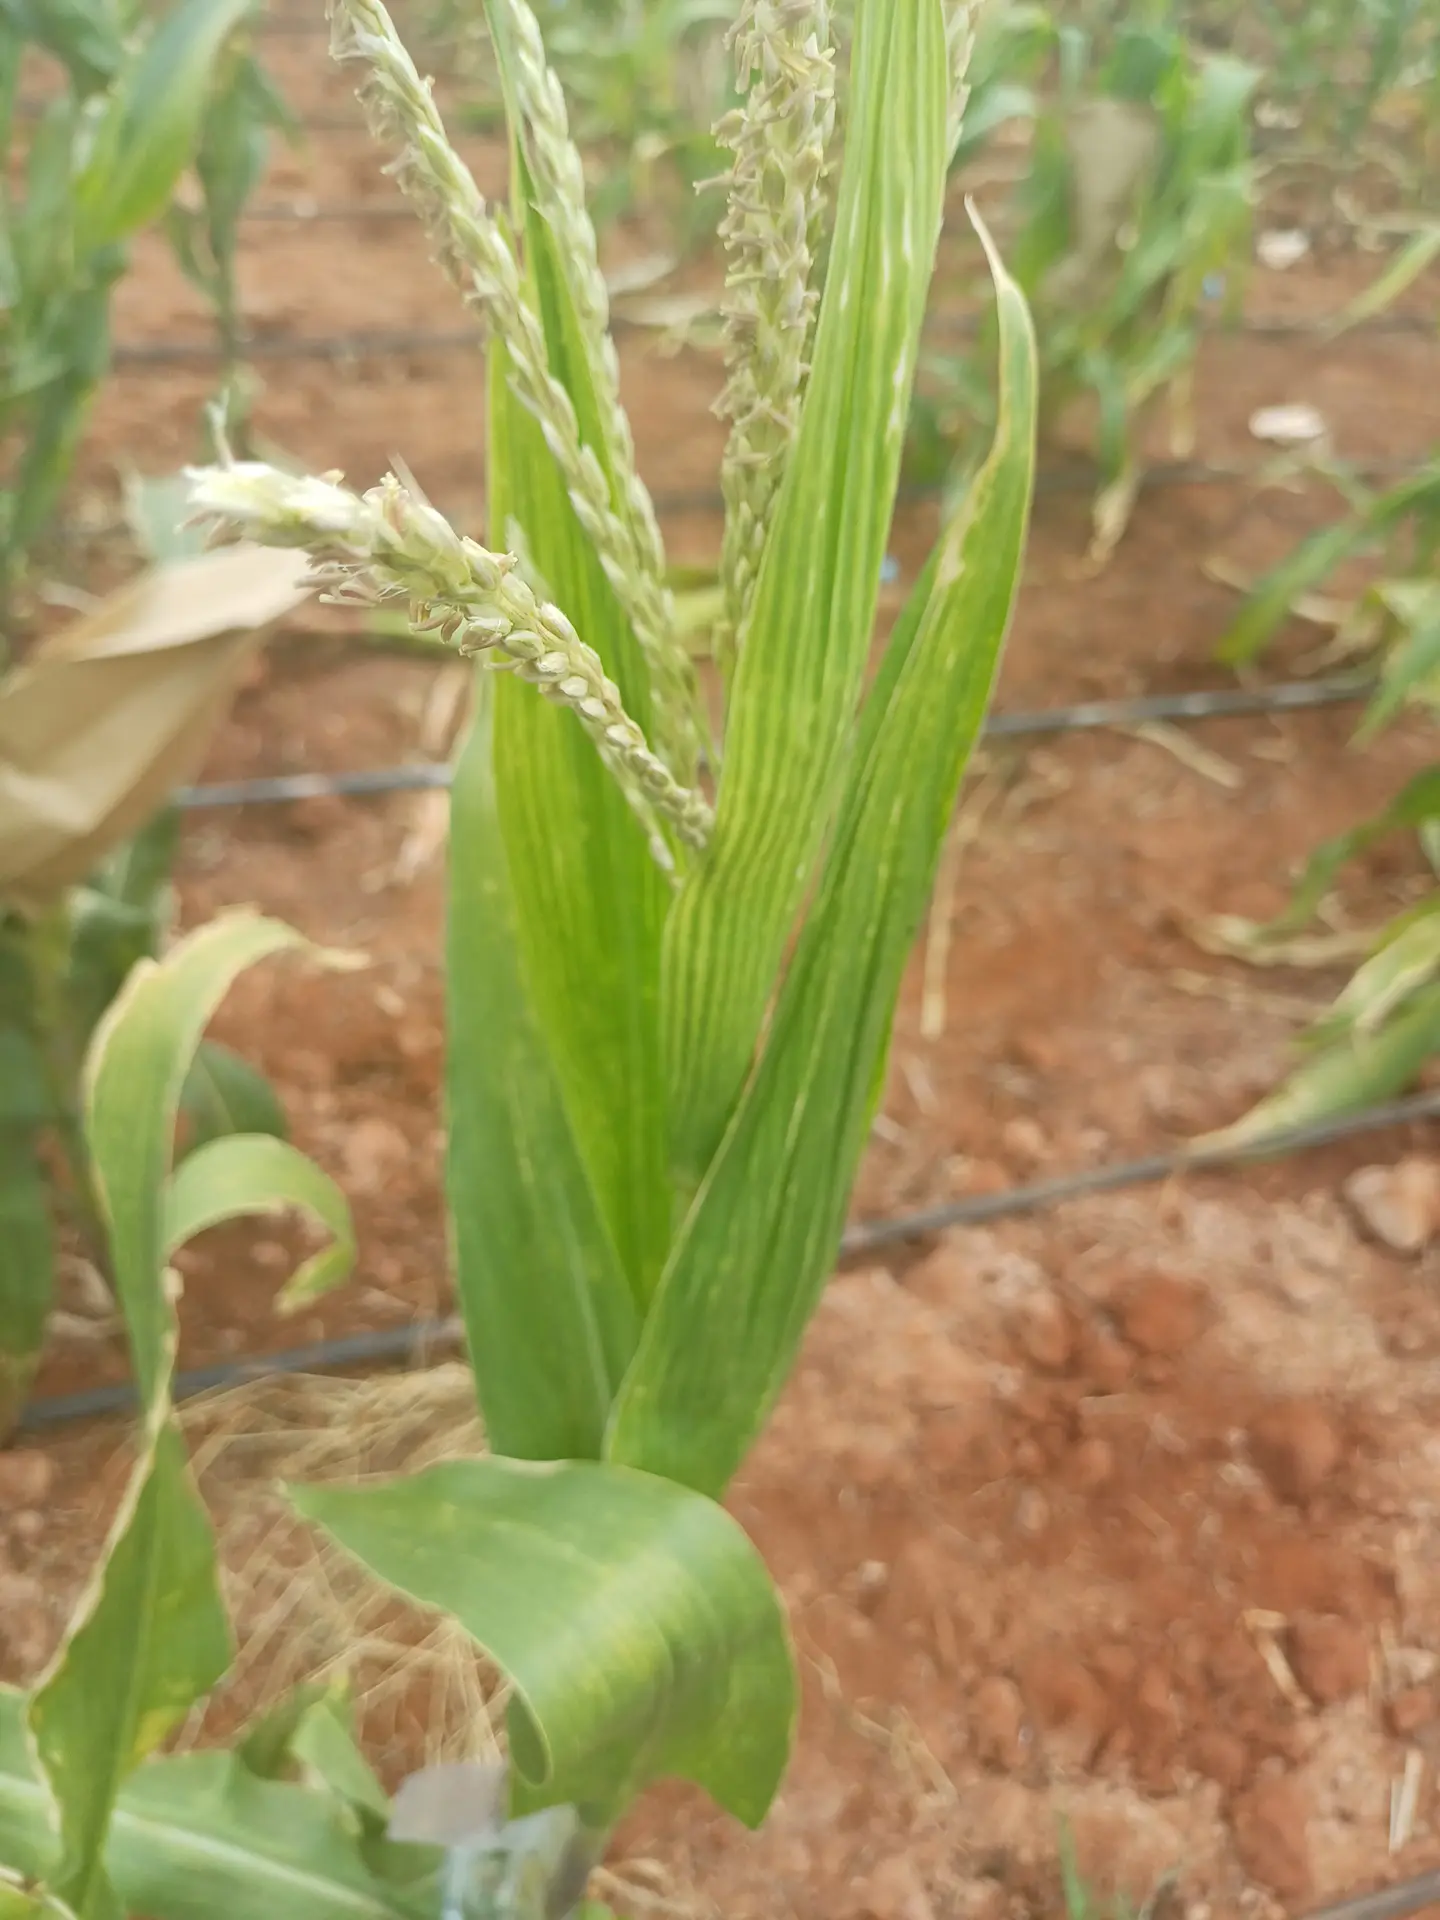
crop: maize
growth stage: flowering
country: Kenya
